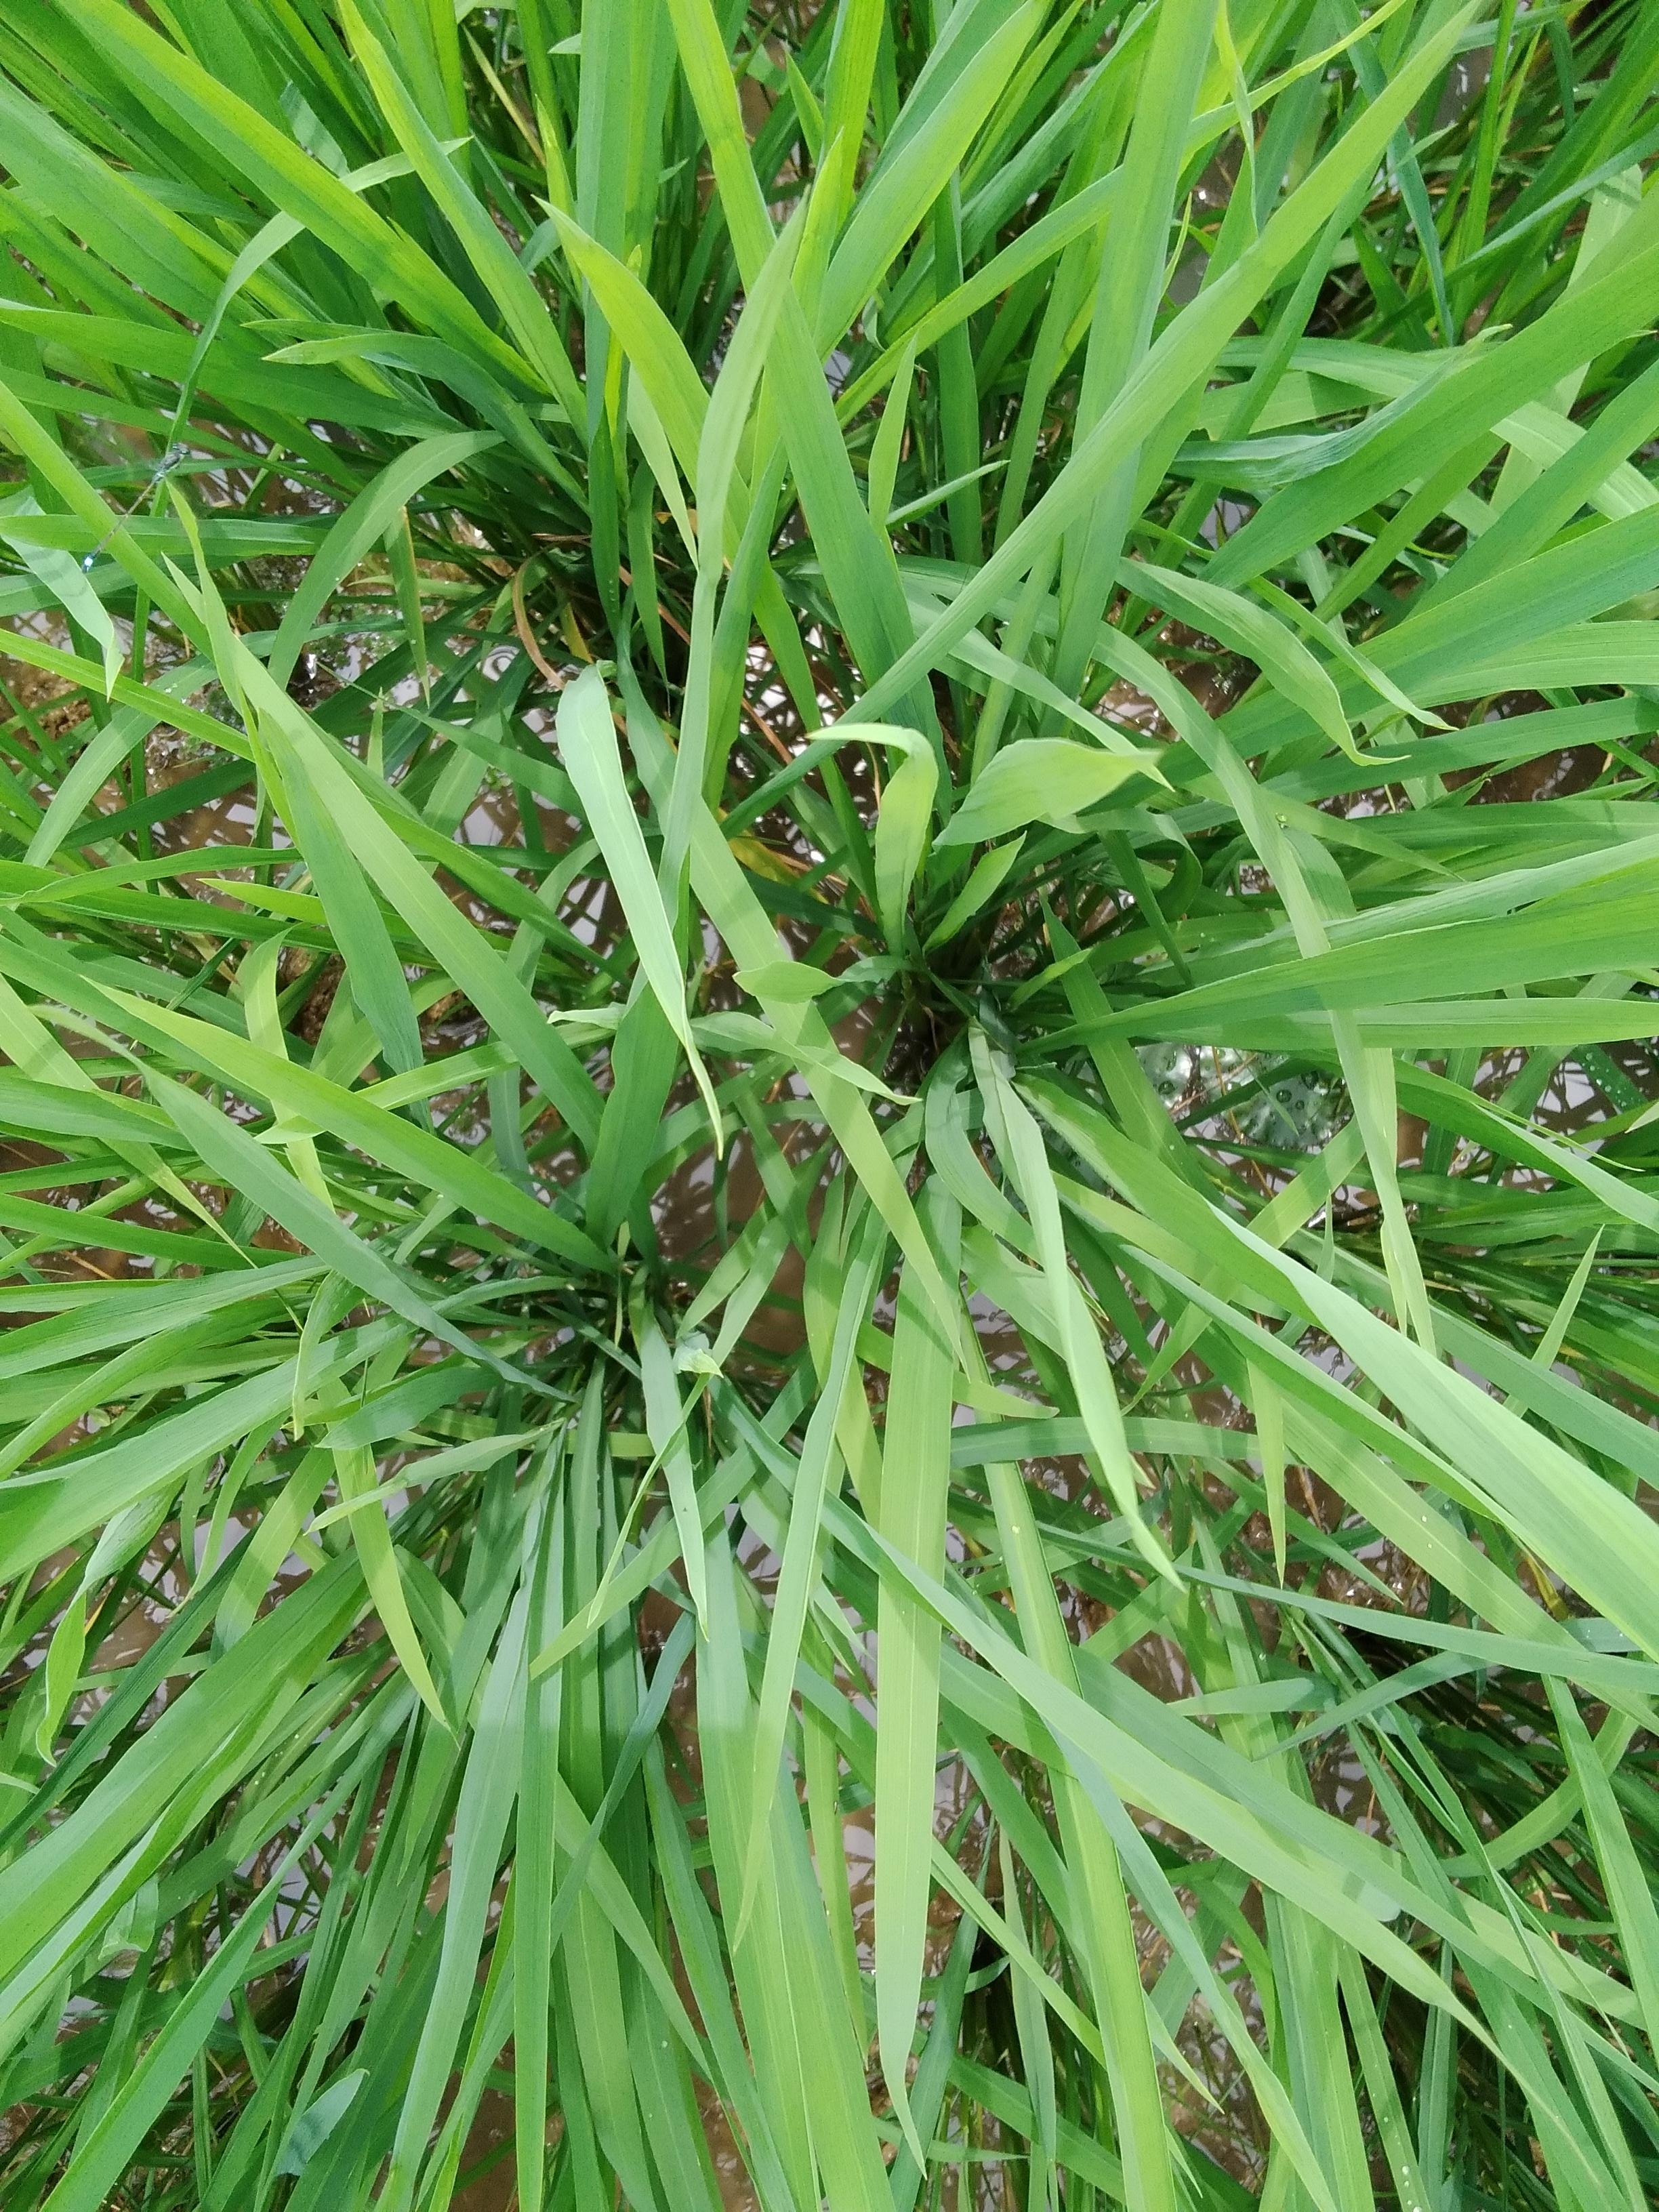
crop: rice
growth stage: vegetative
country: Nigeria
